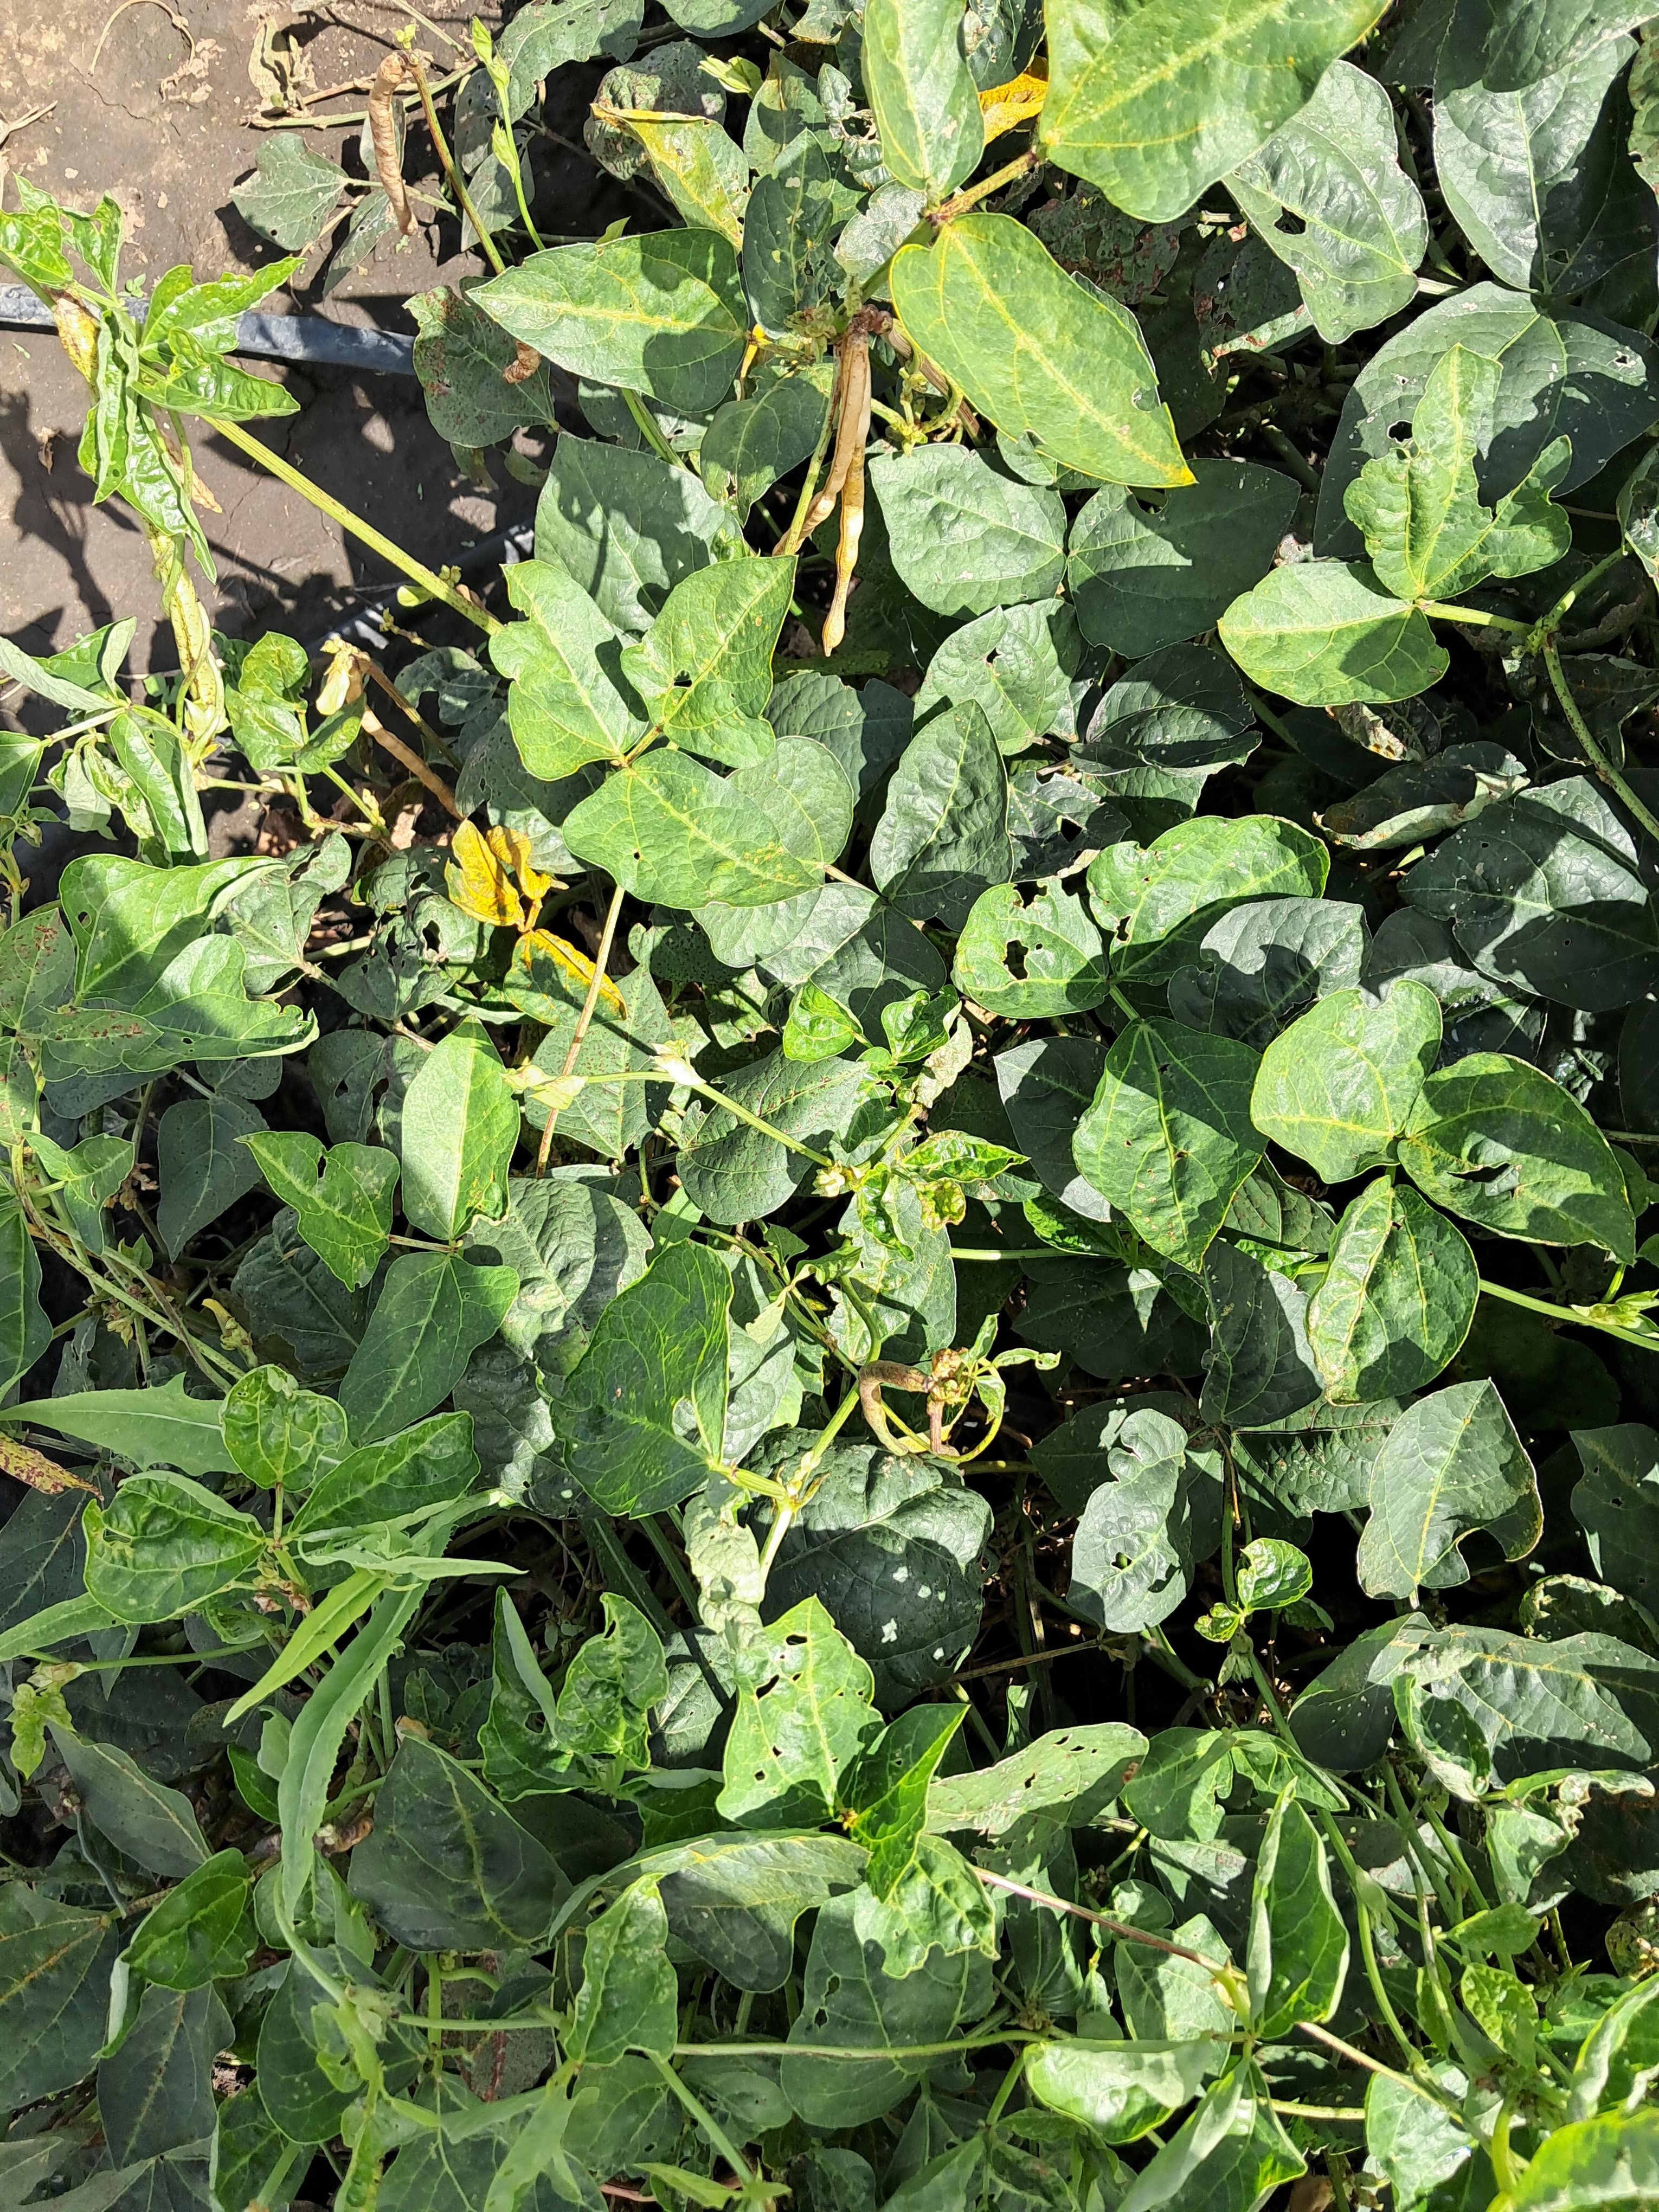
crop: cowpea
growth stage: development pod
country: Tanzania
